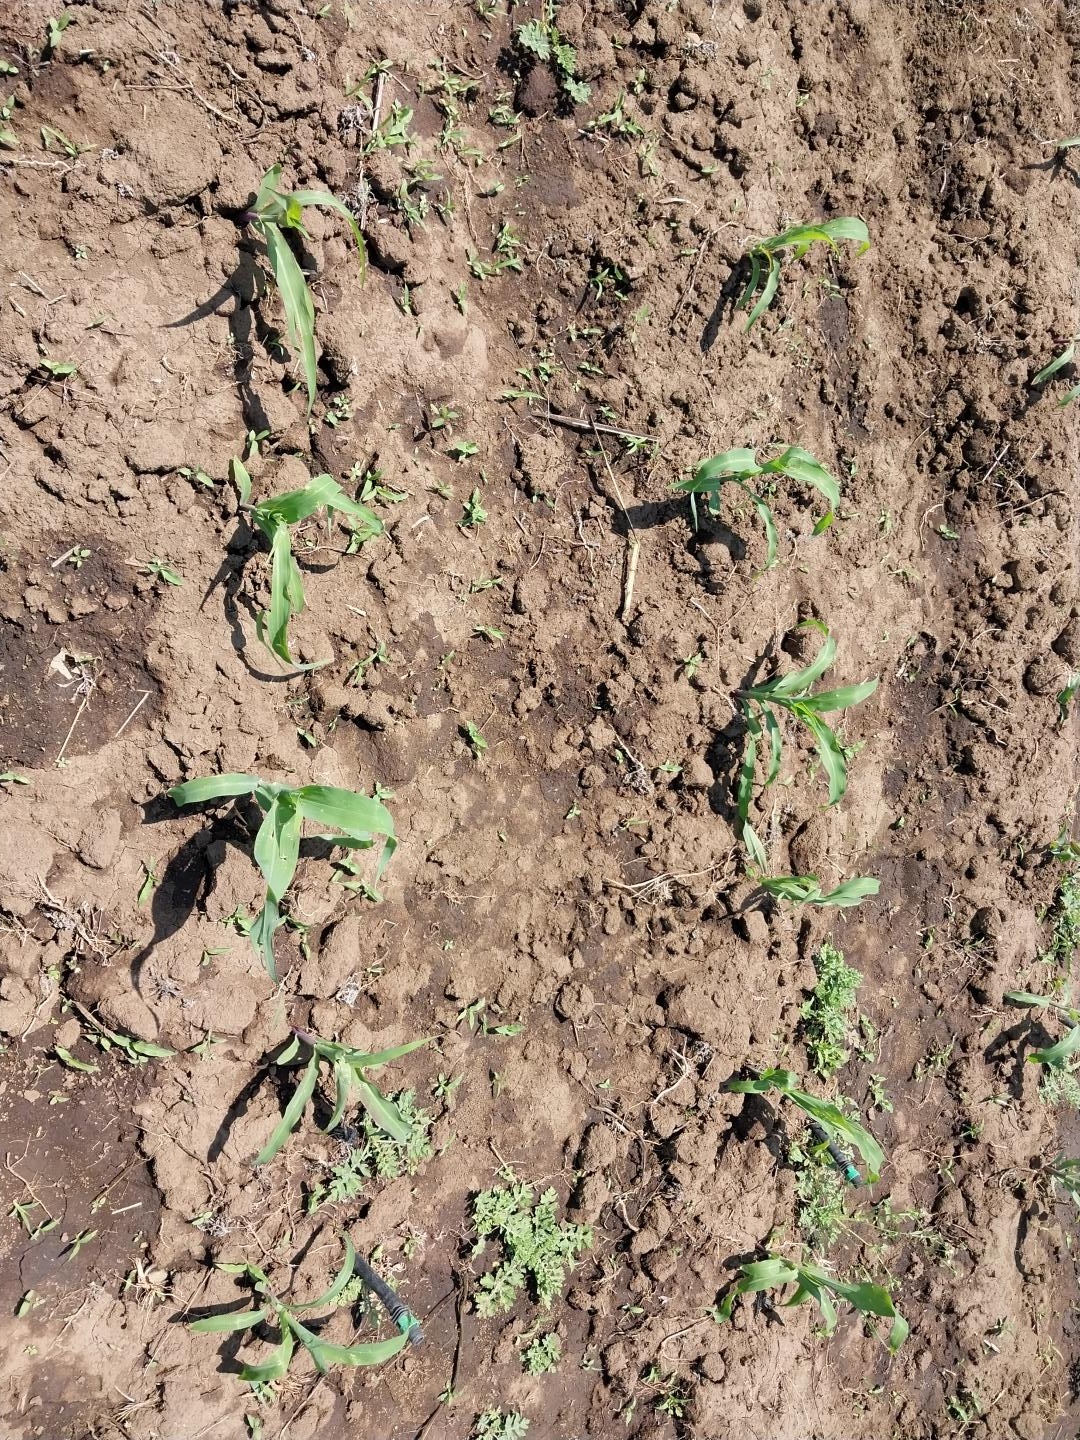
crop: maize
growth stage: emergence
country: Tanzania
